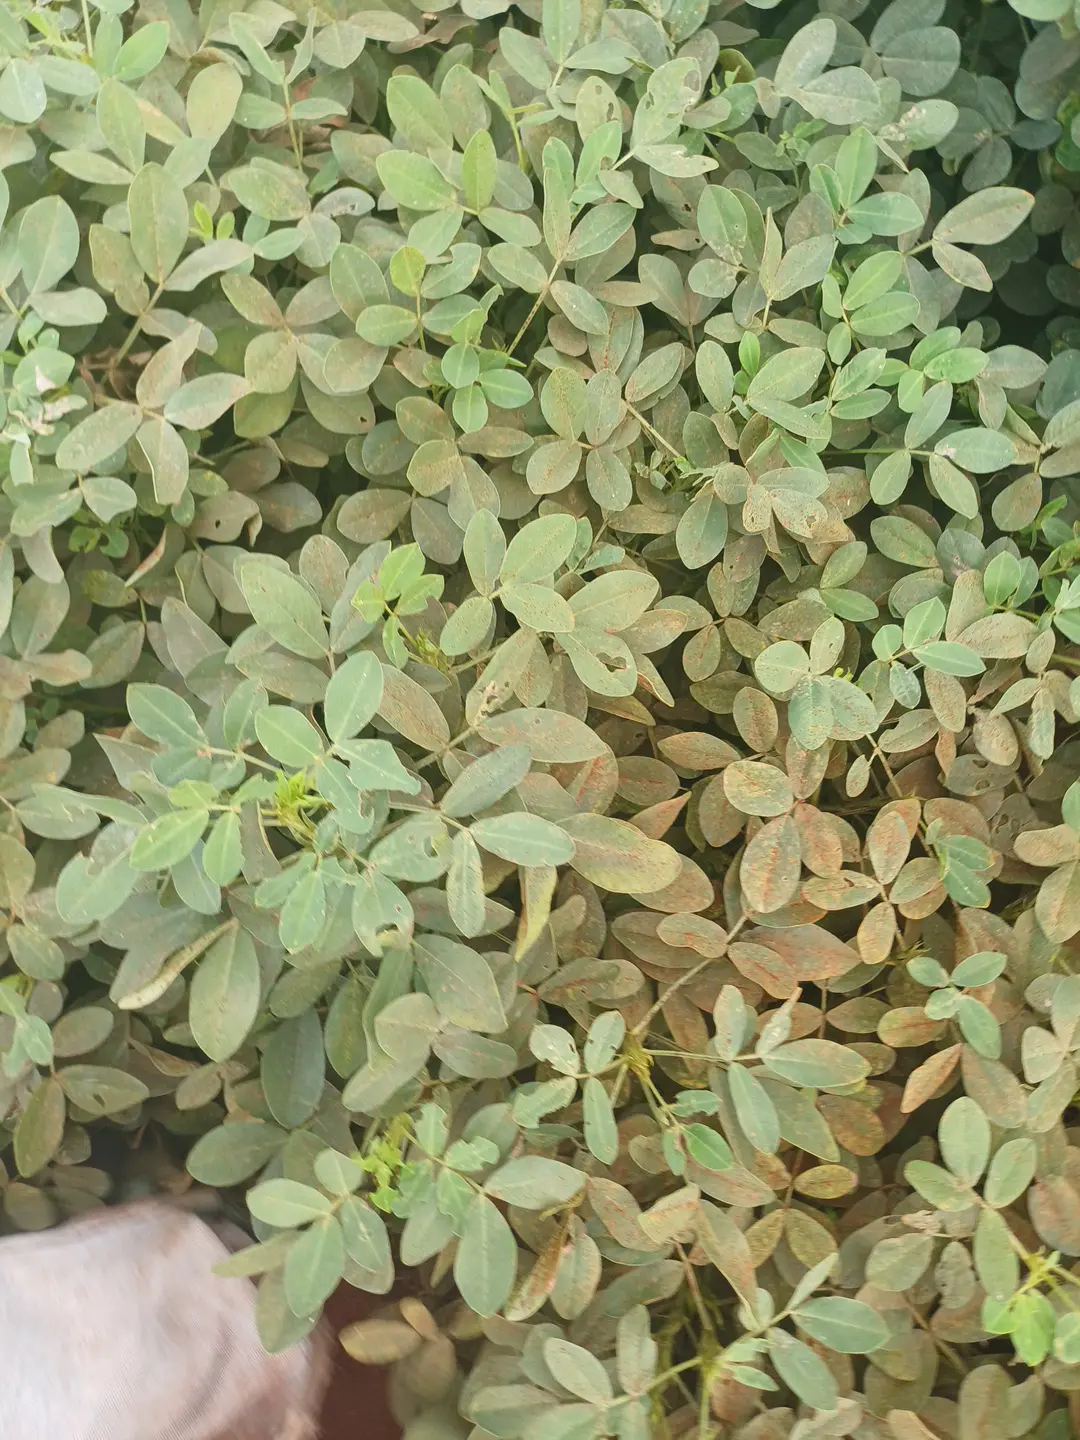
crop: groundnut
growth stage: pegging
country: Kenya
